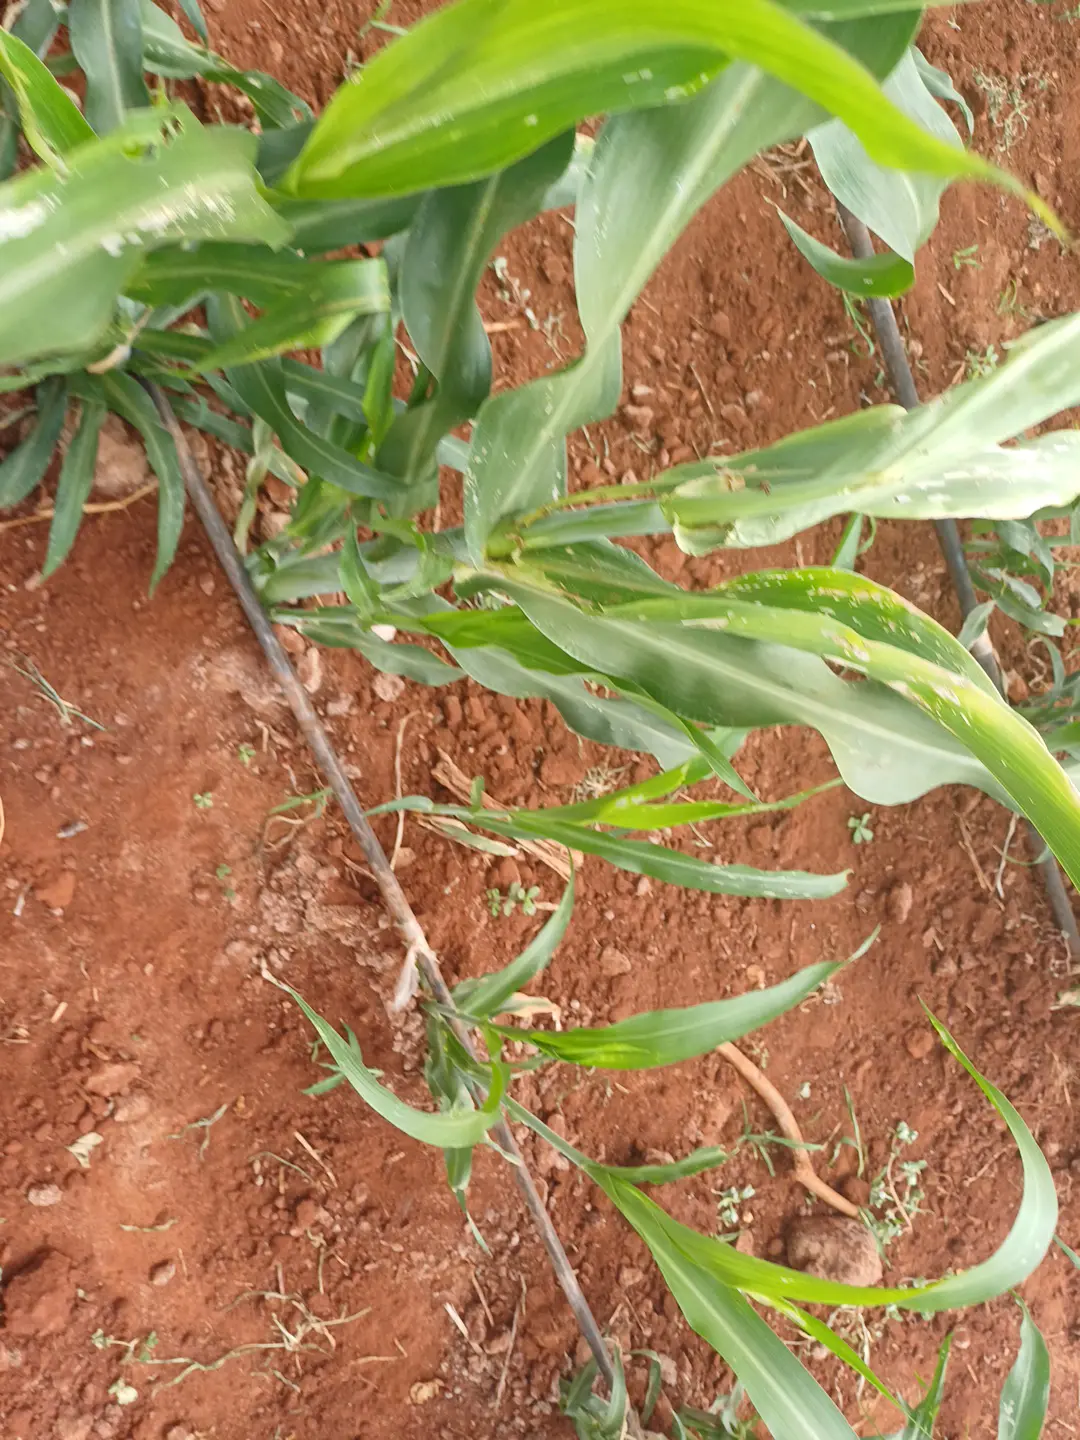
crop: sorghum
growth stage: heading tuber
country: Kenya
